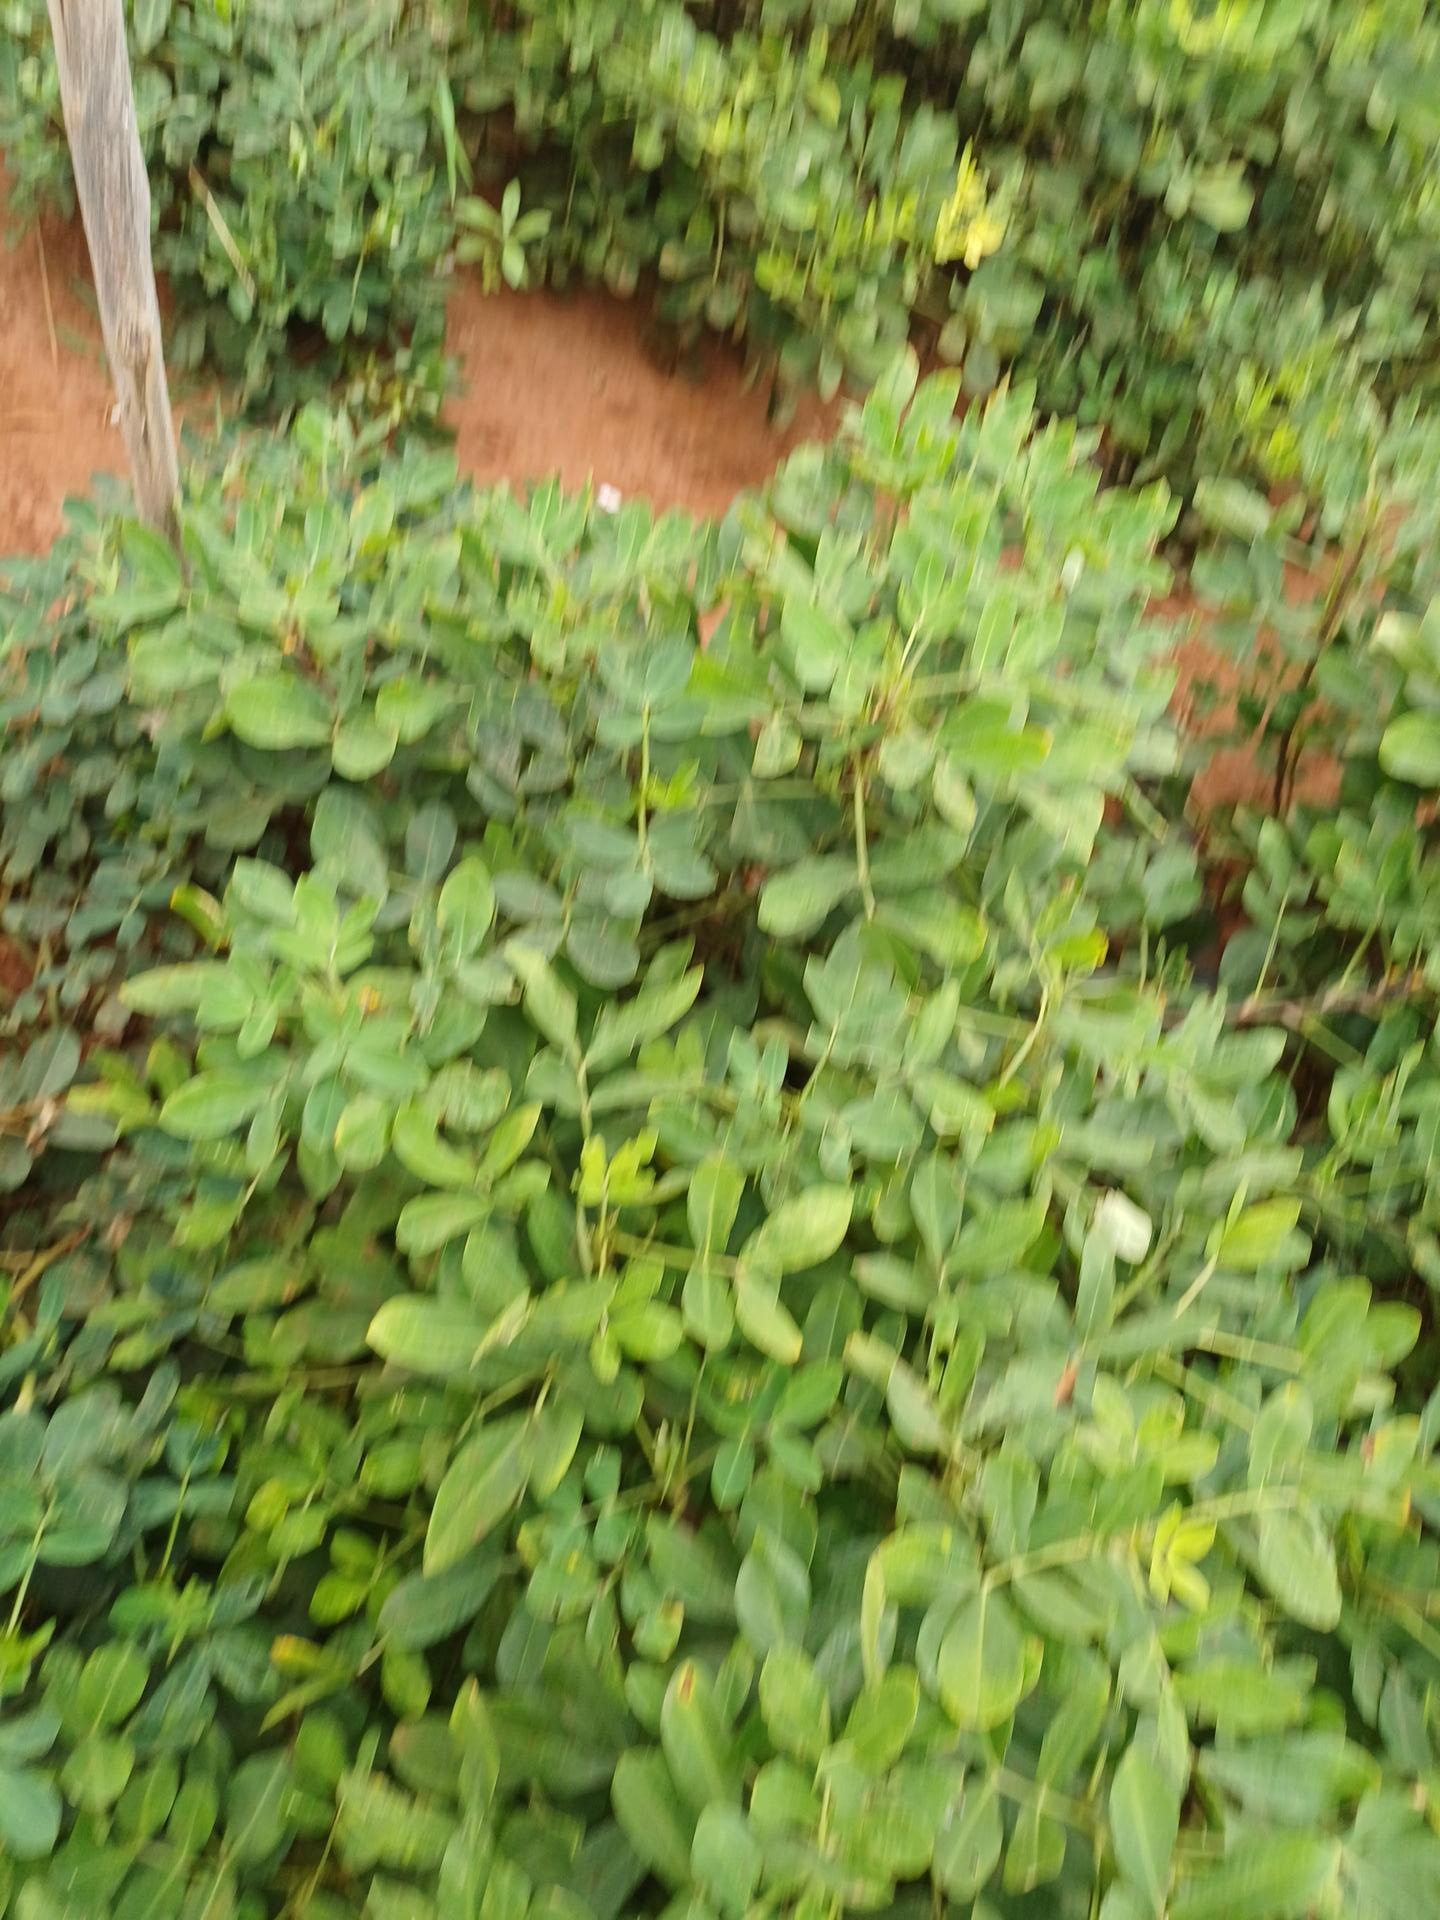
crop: groundnut
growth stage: pegging
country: Kenya
